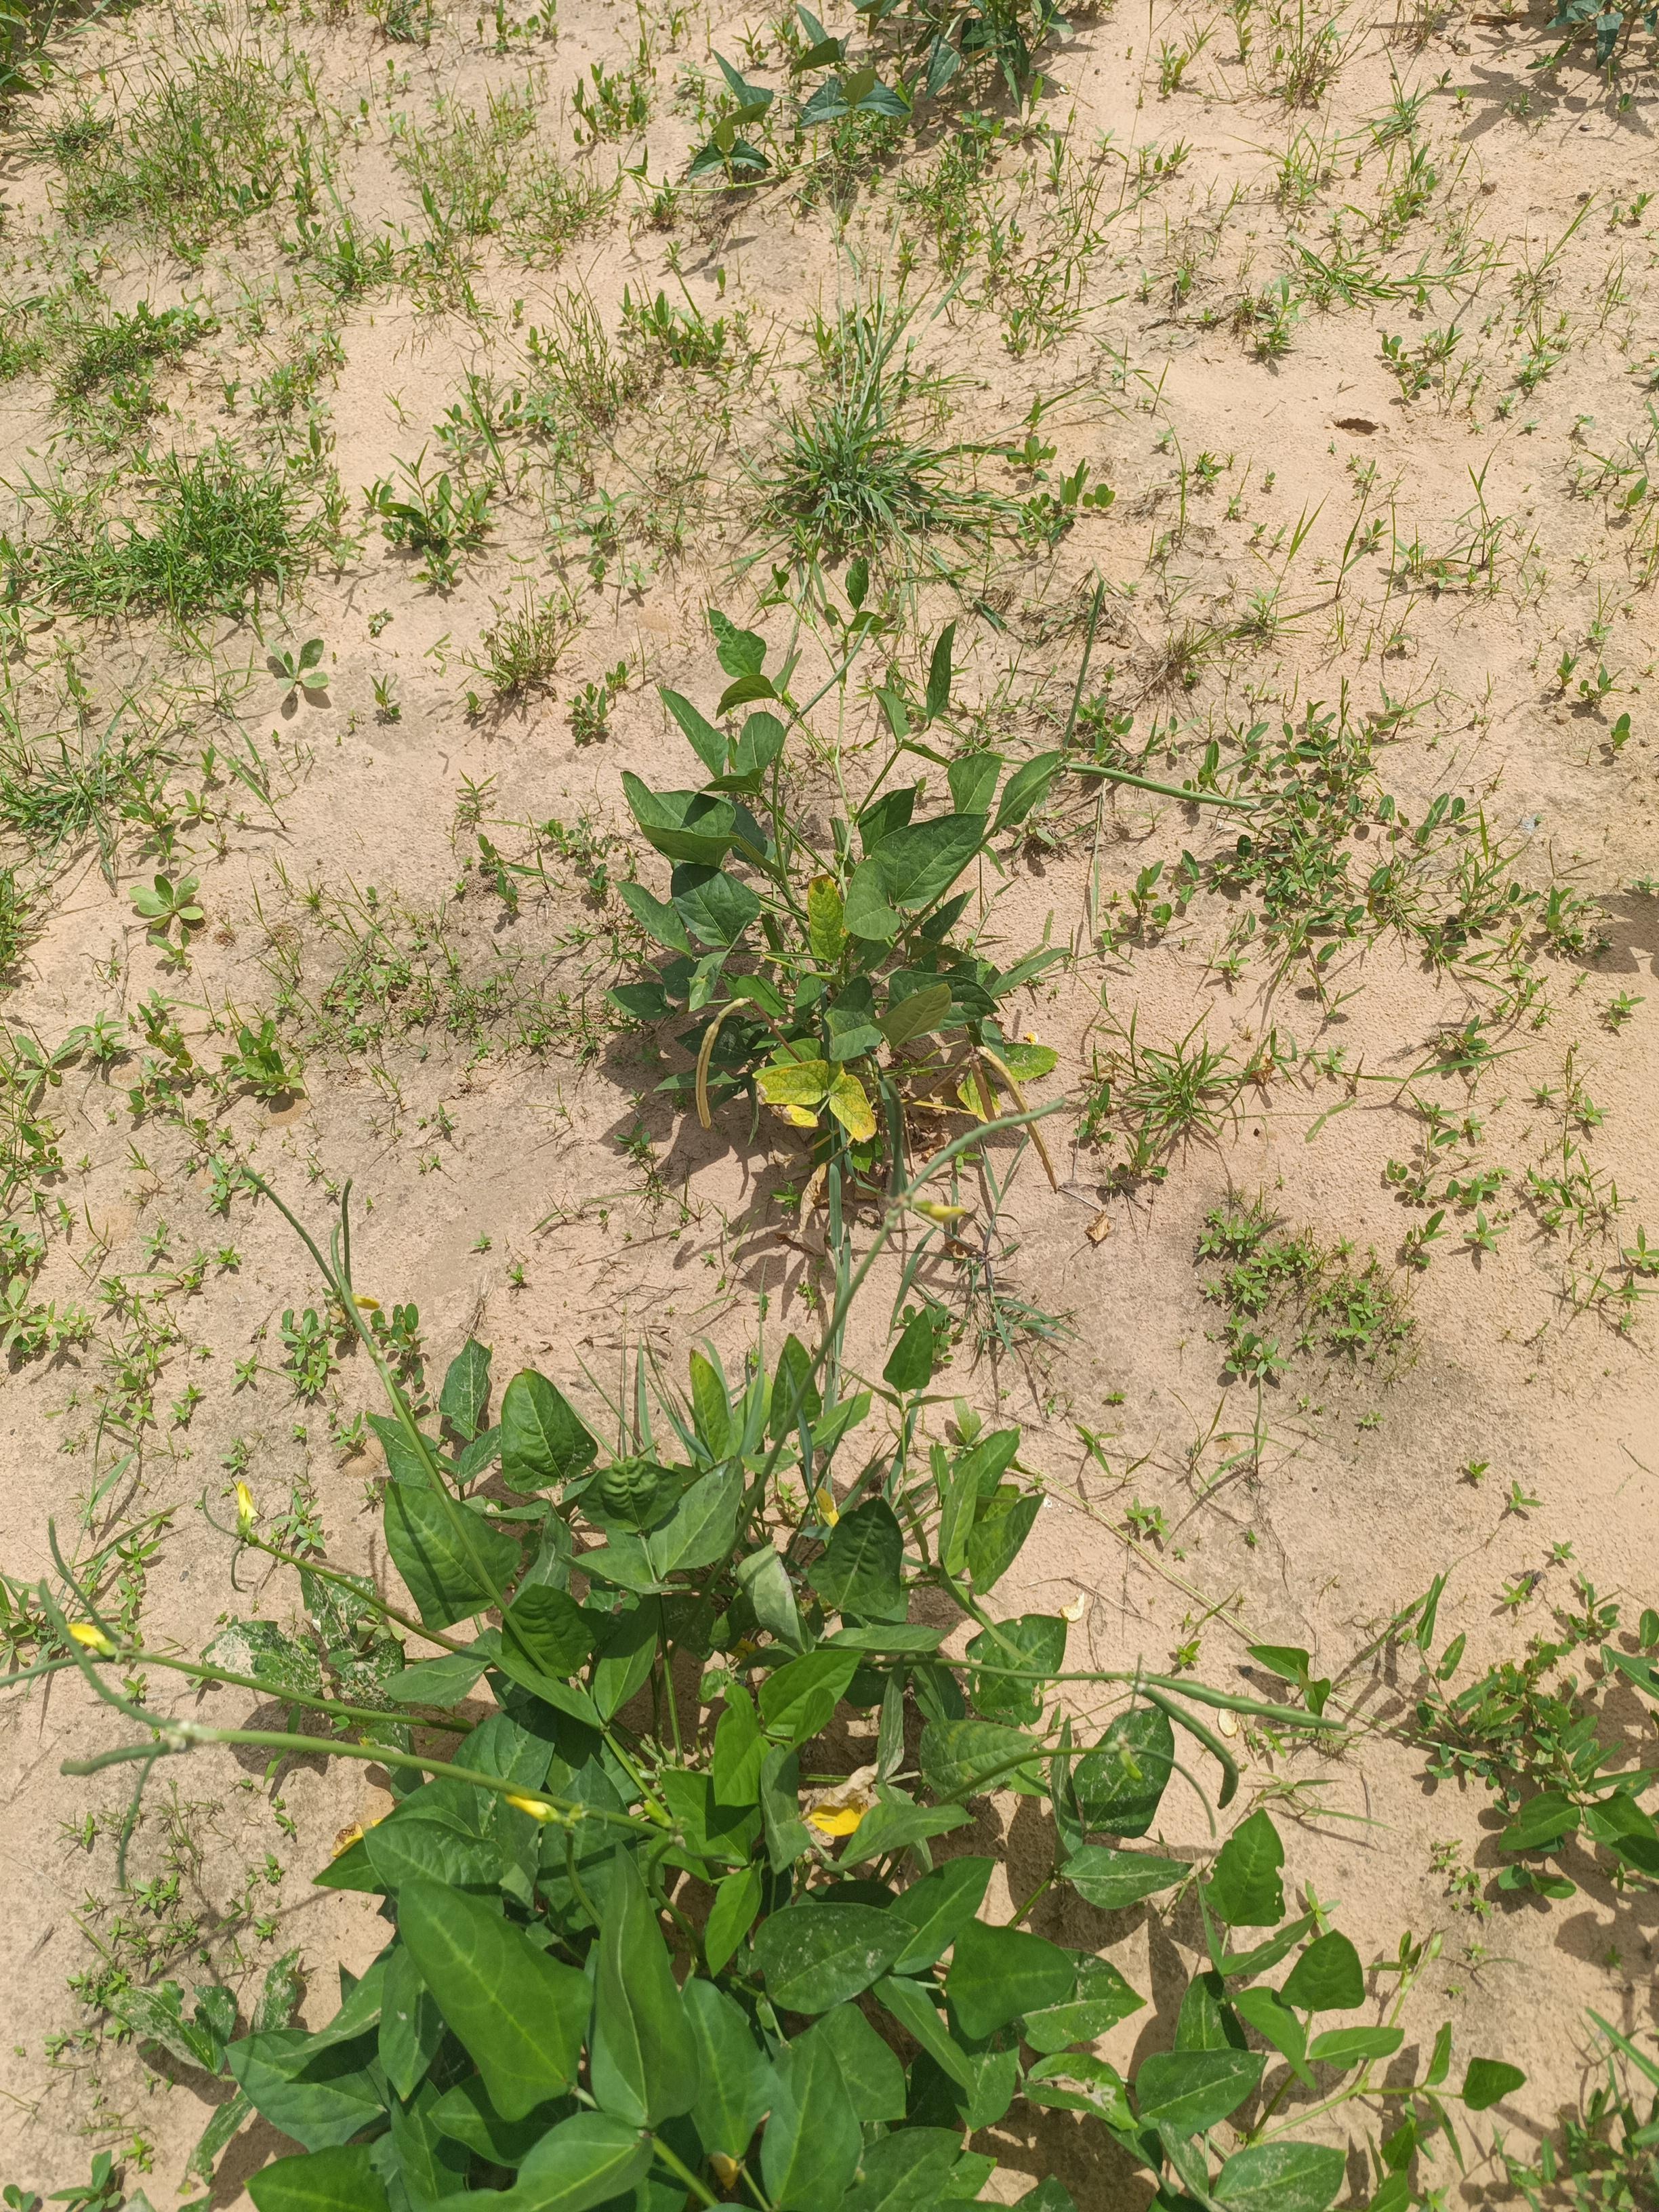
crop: cowpea
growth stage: maturity
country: Nigeria
